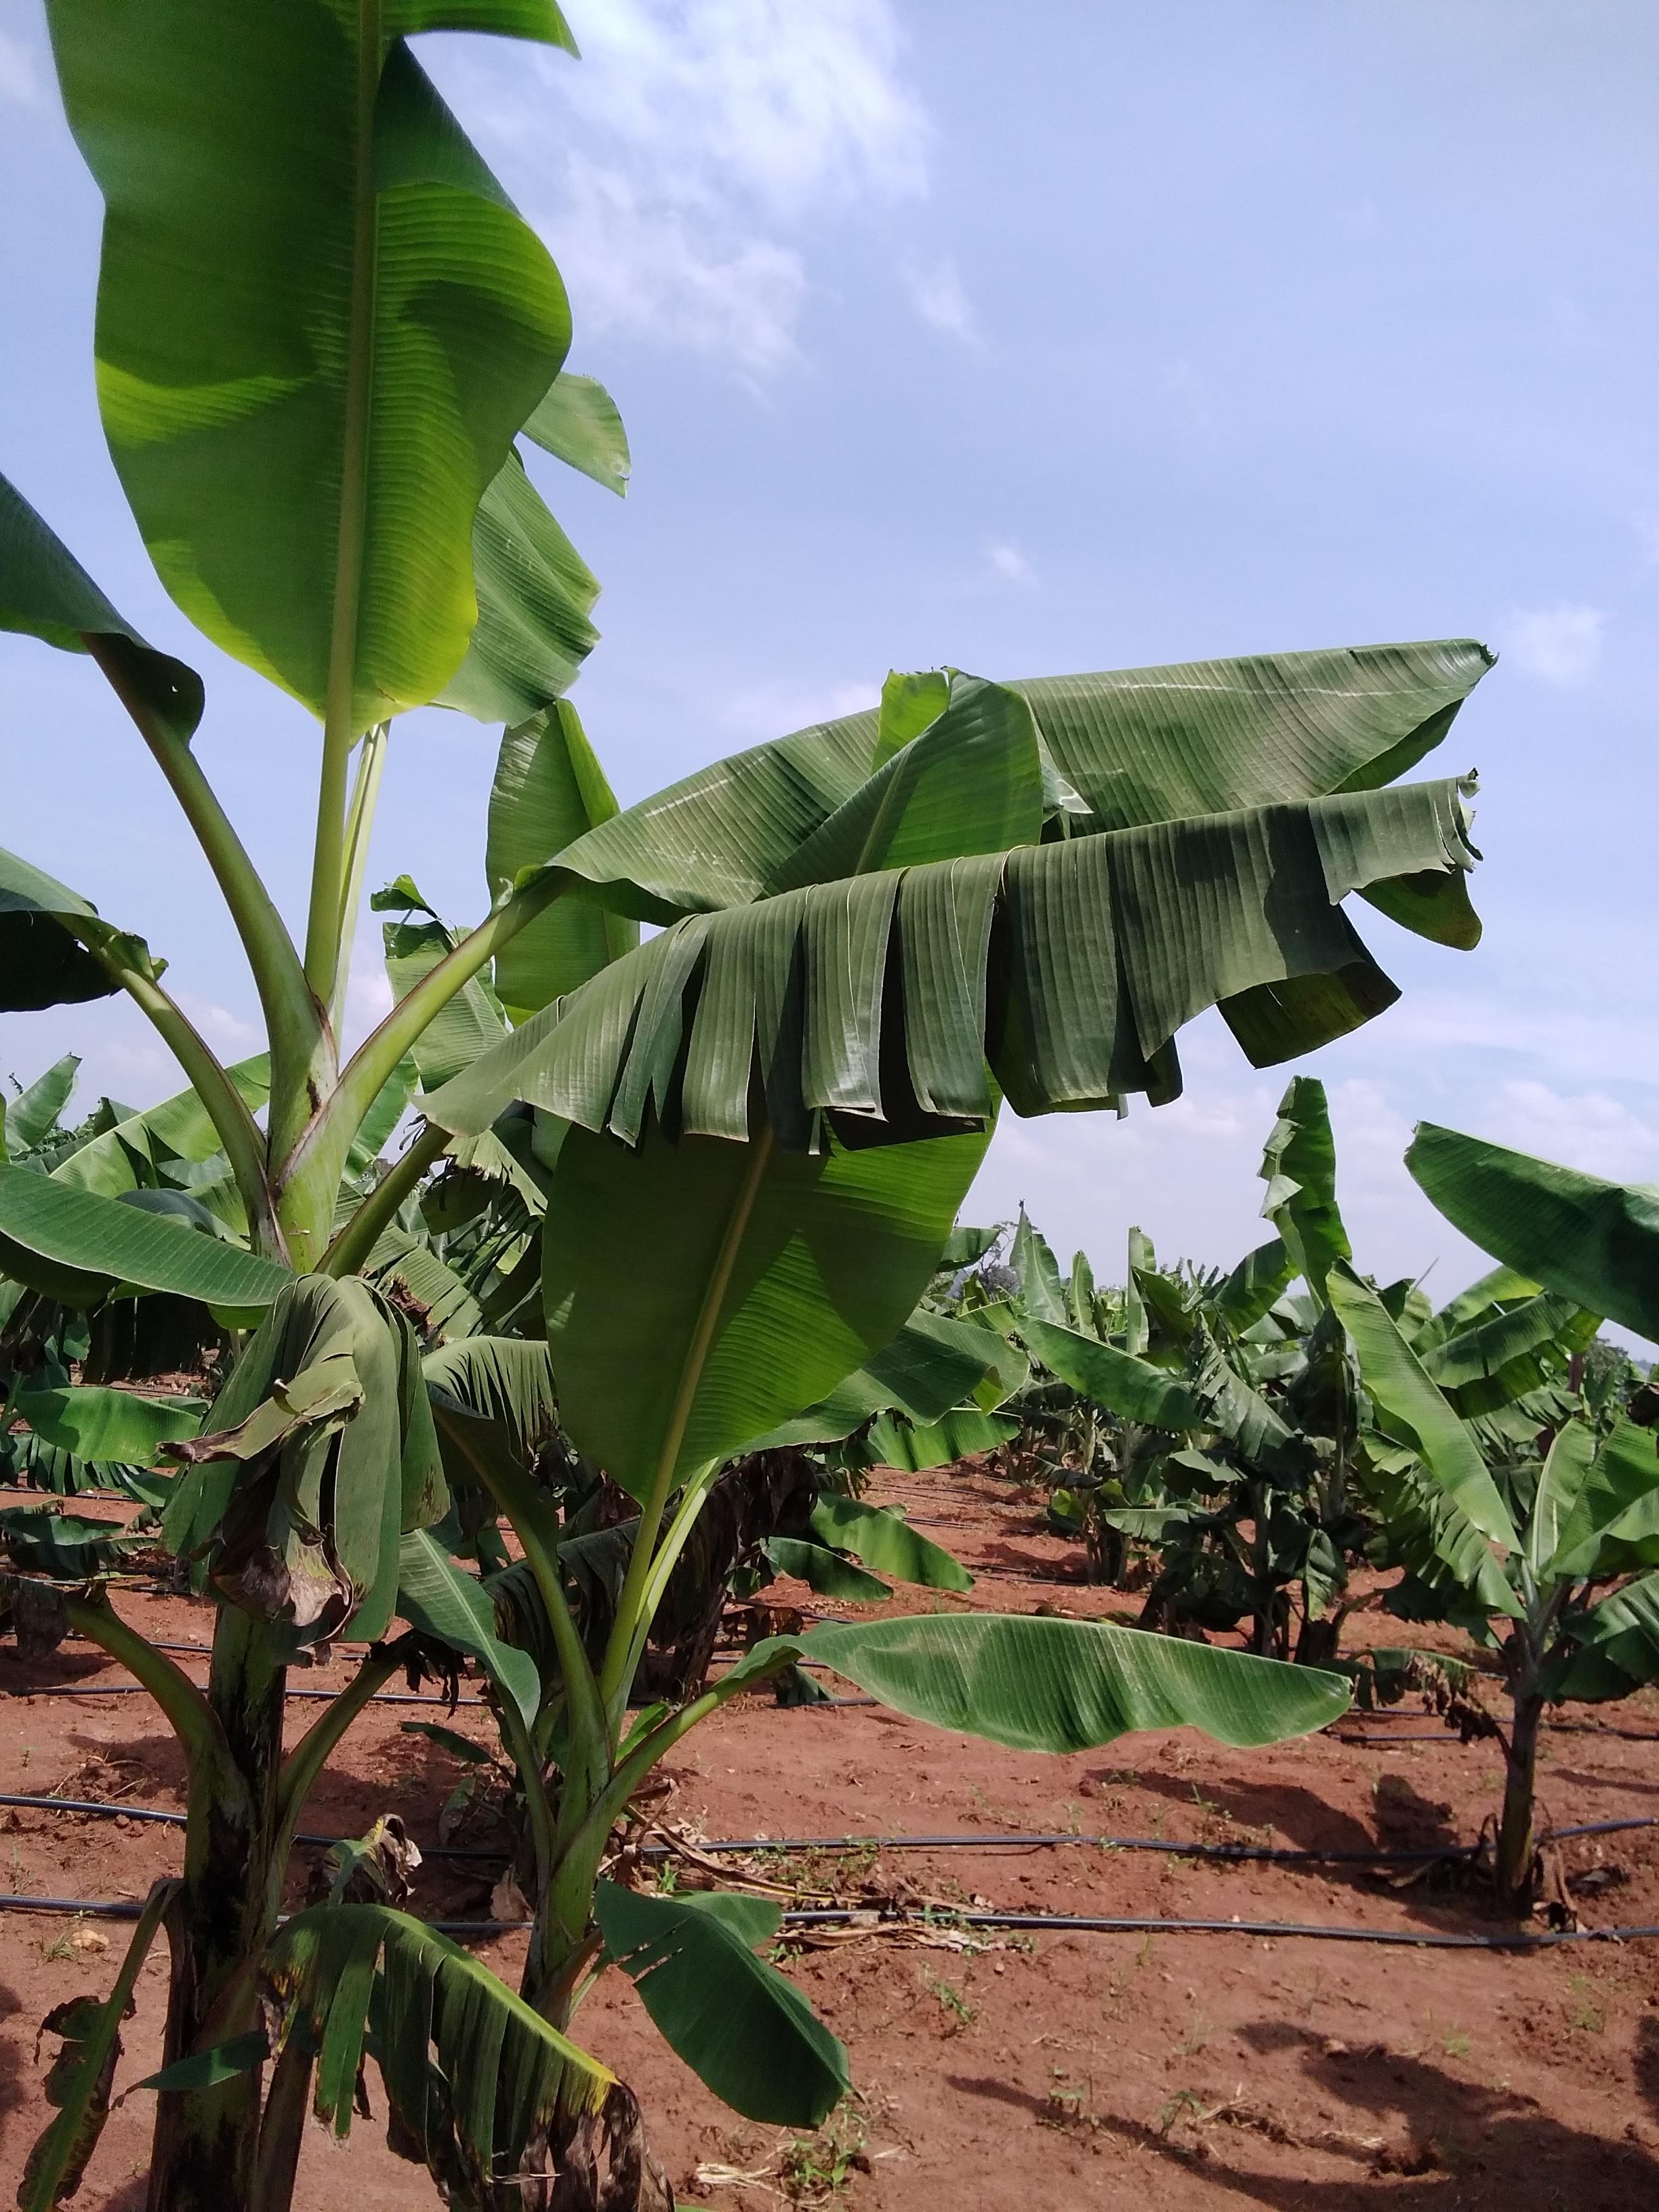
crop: banana
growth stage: vegetative
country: Uganda
